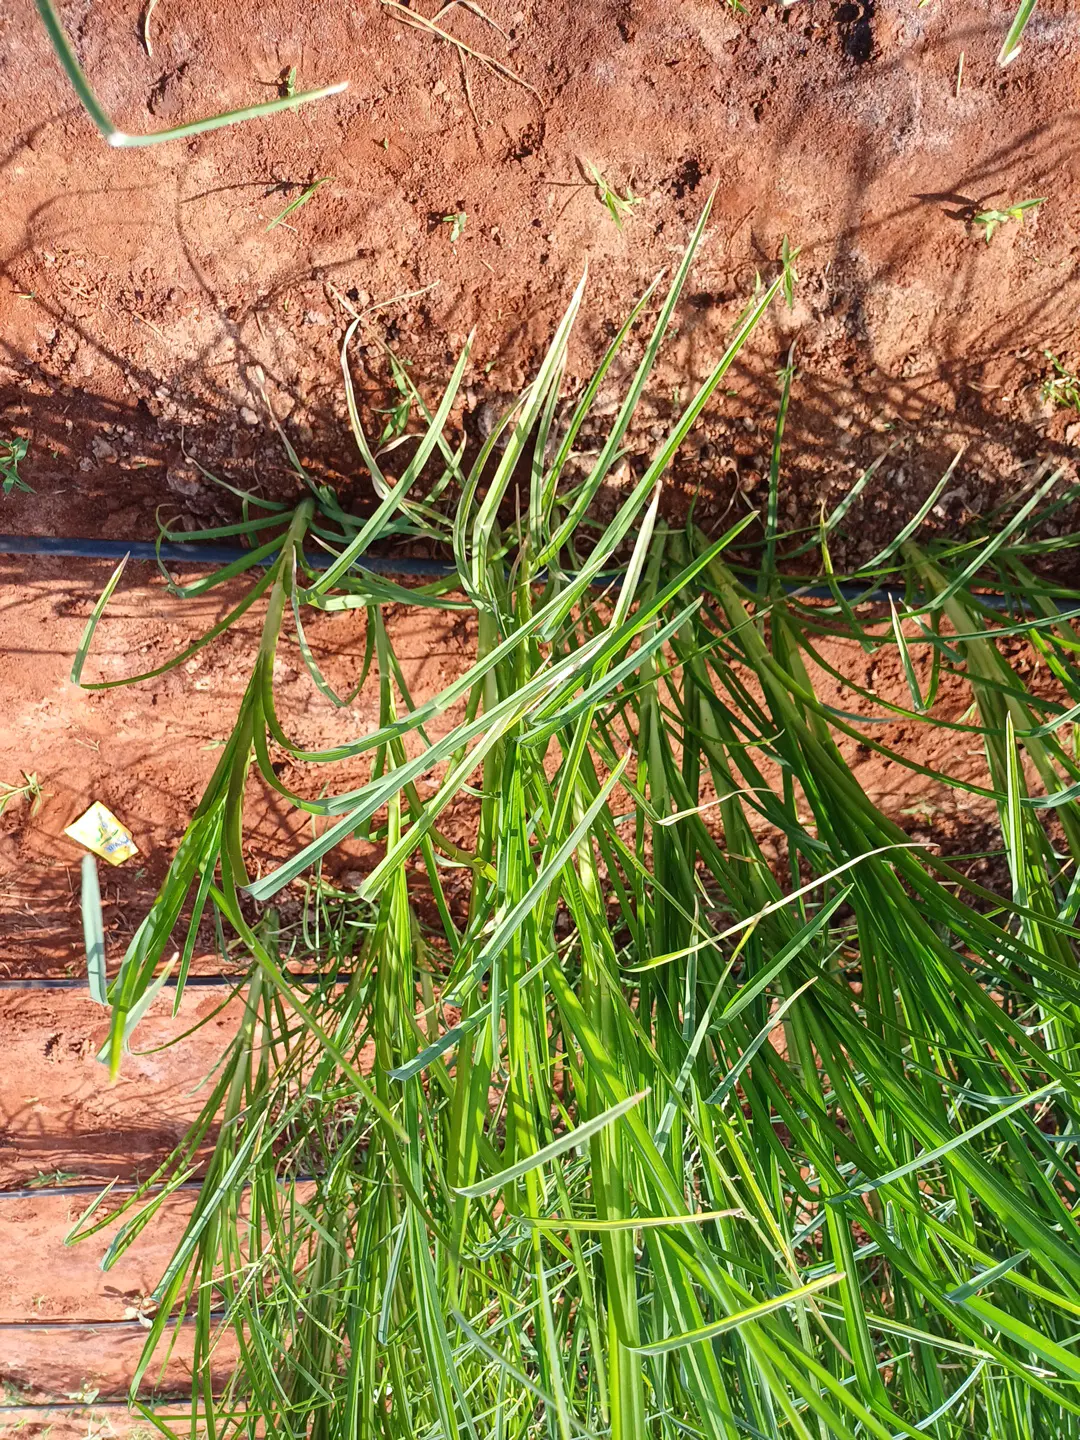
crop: finger millet
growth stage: flowering
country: Kenya
